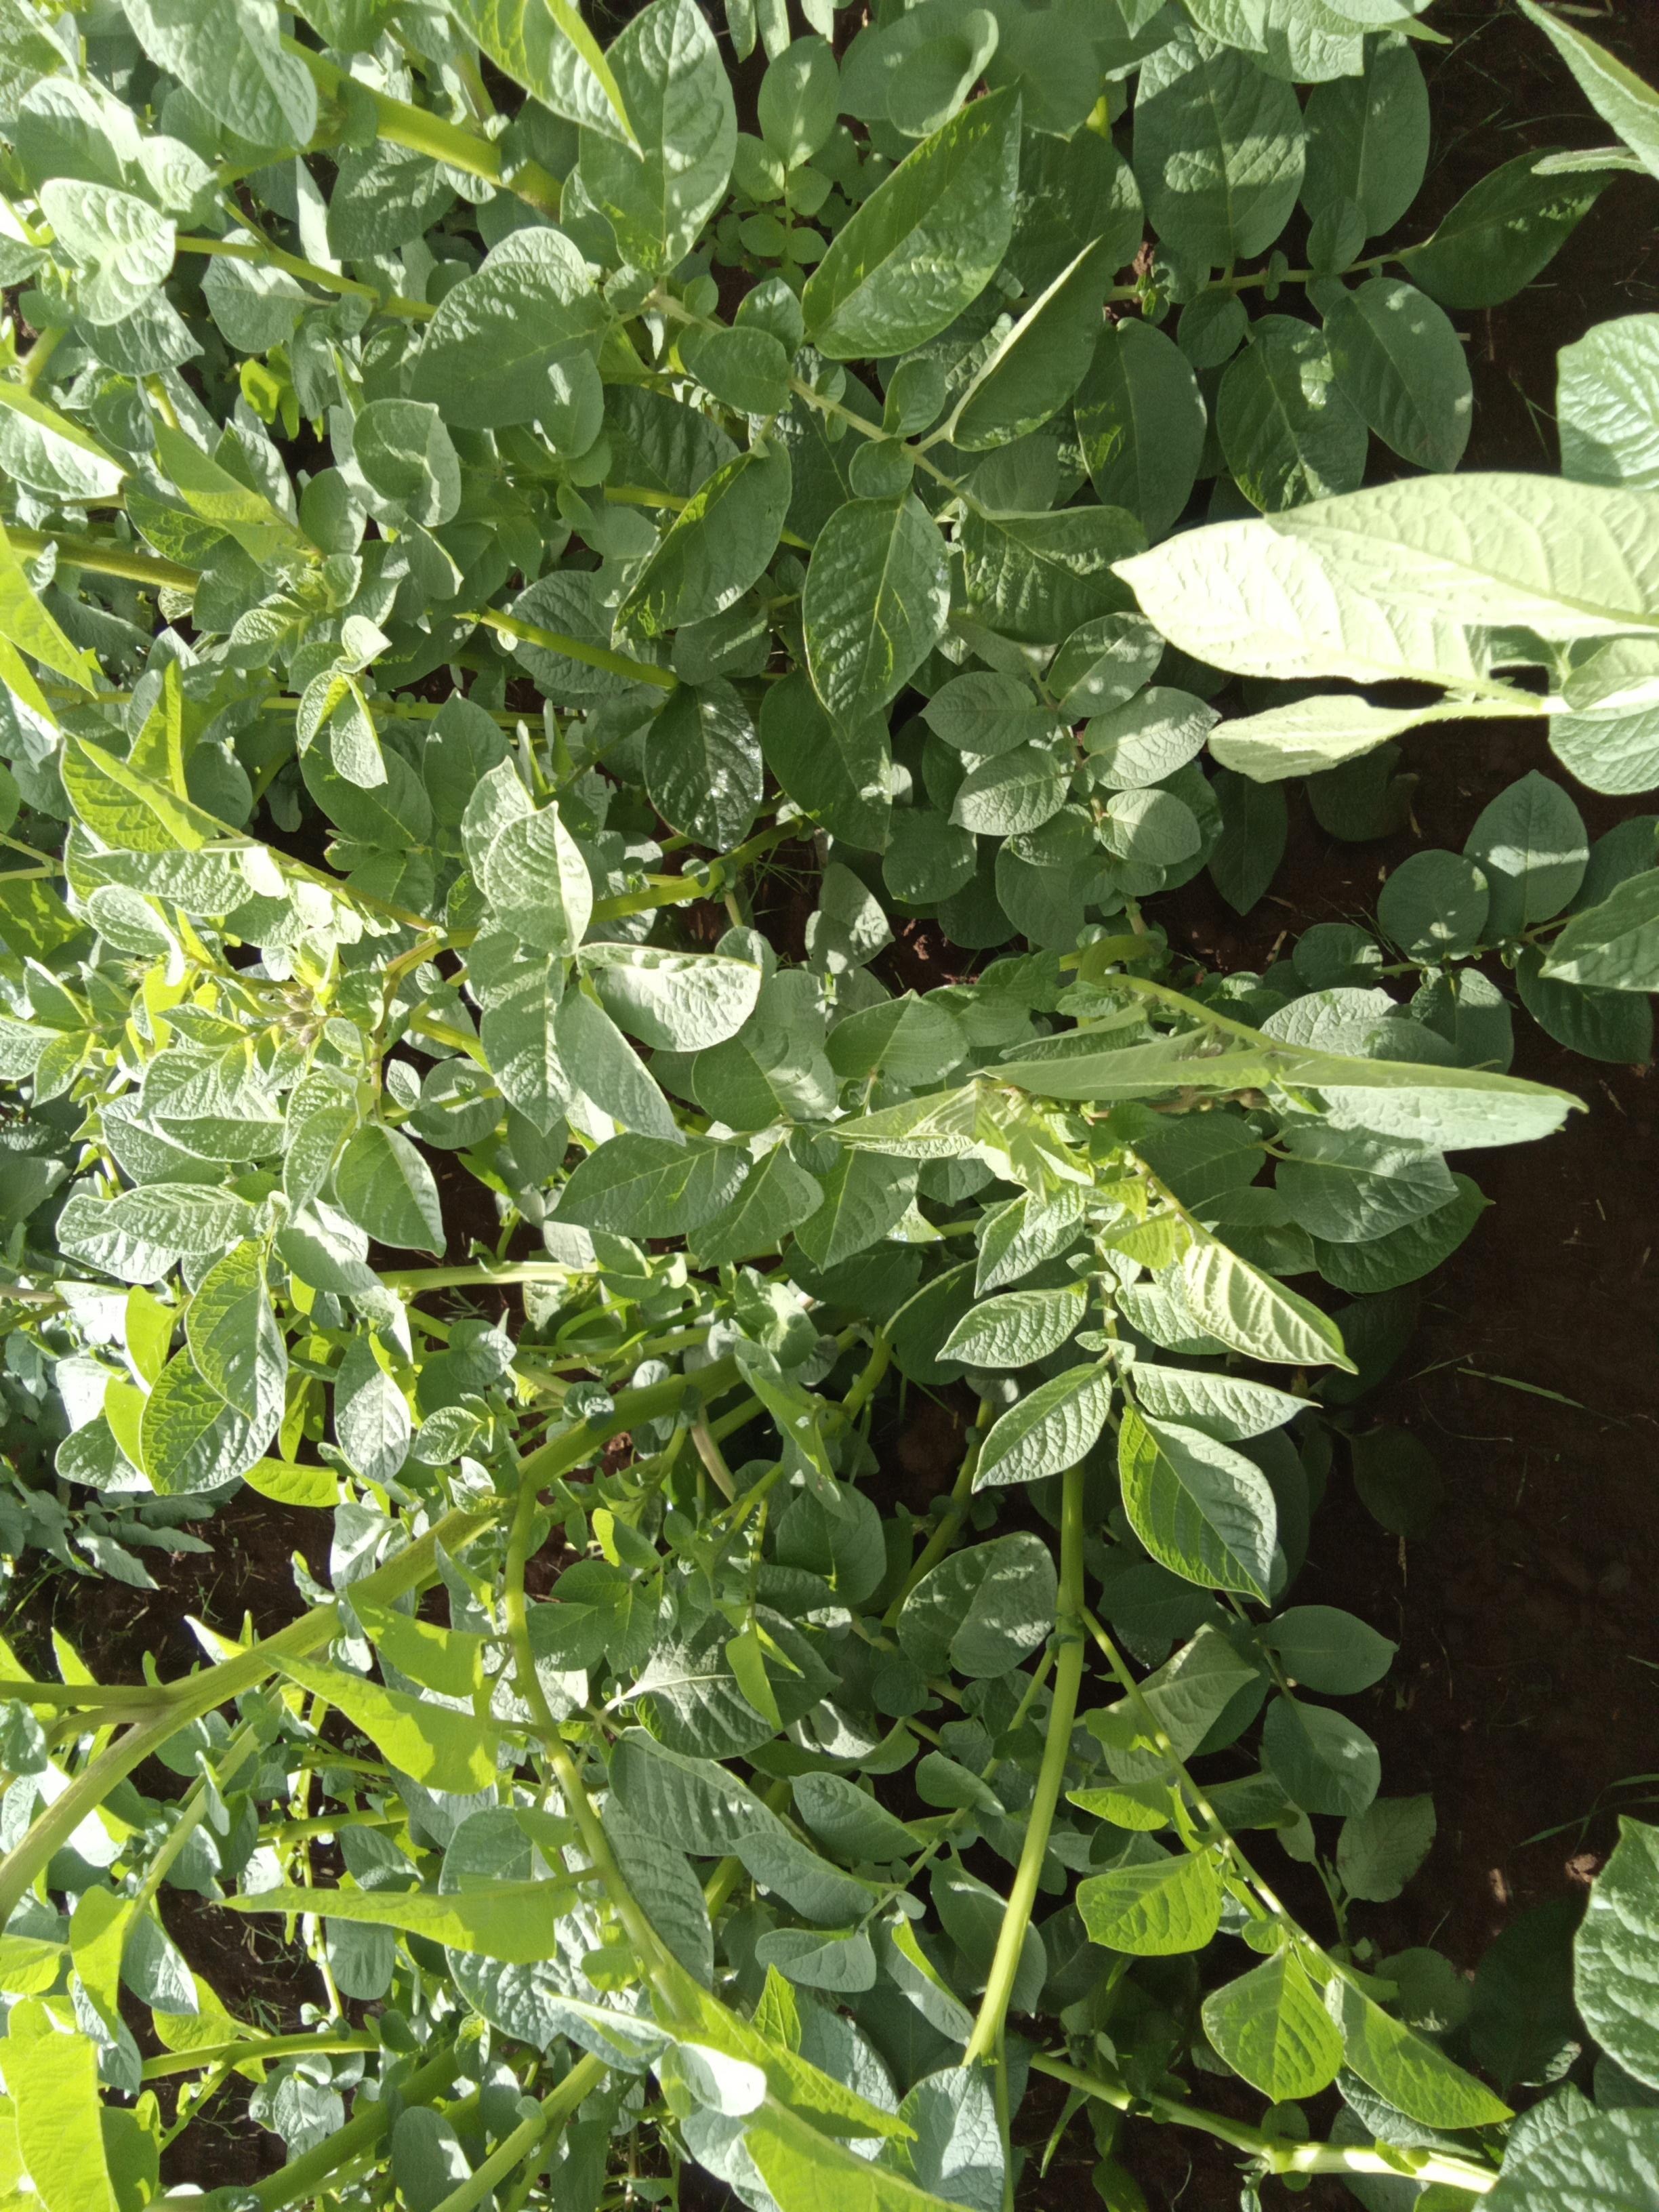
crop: potato
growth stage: vegetative
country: Kenya
